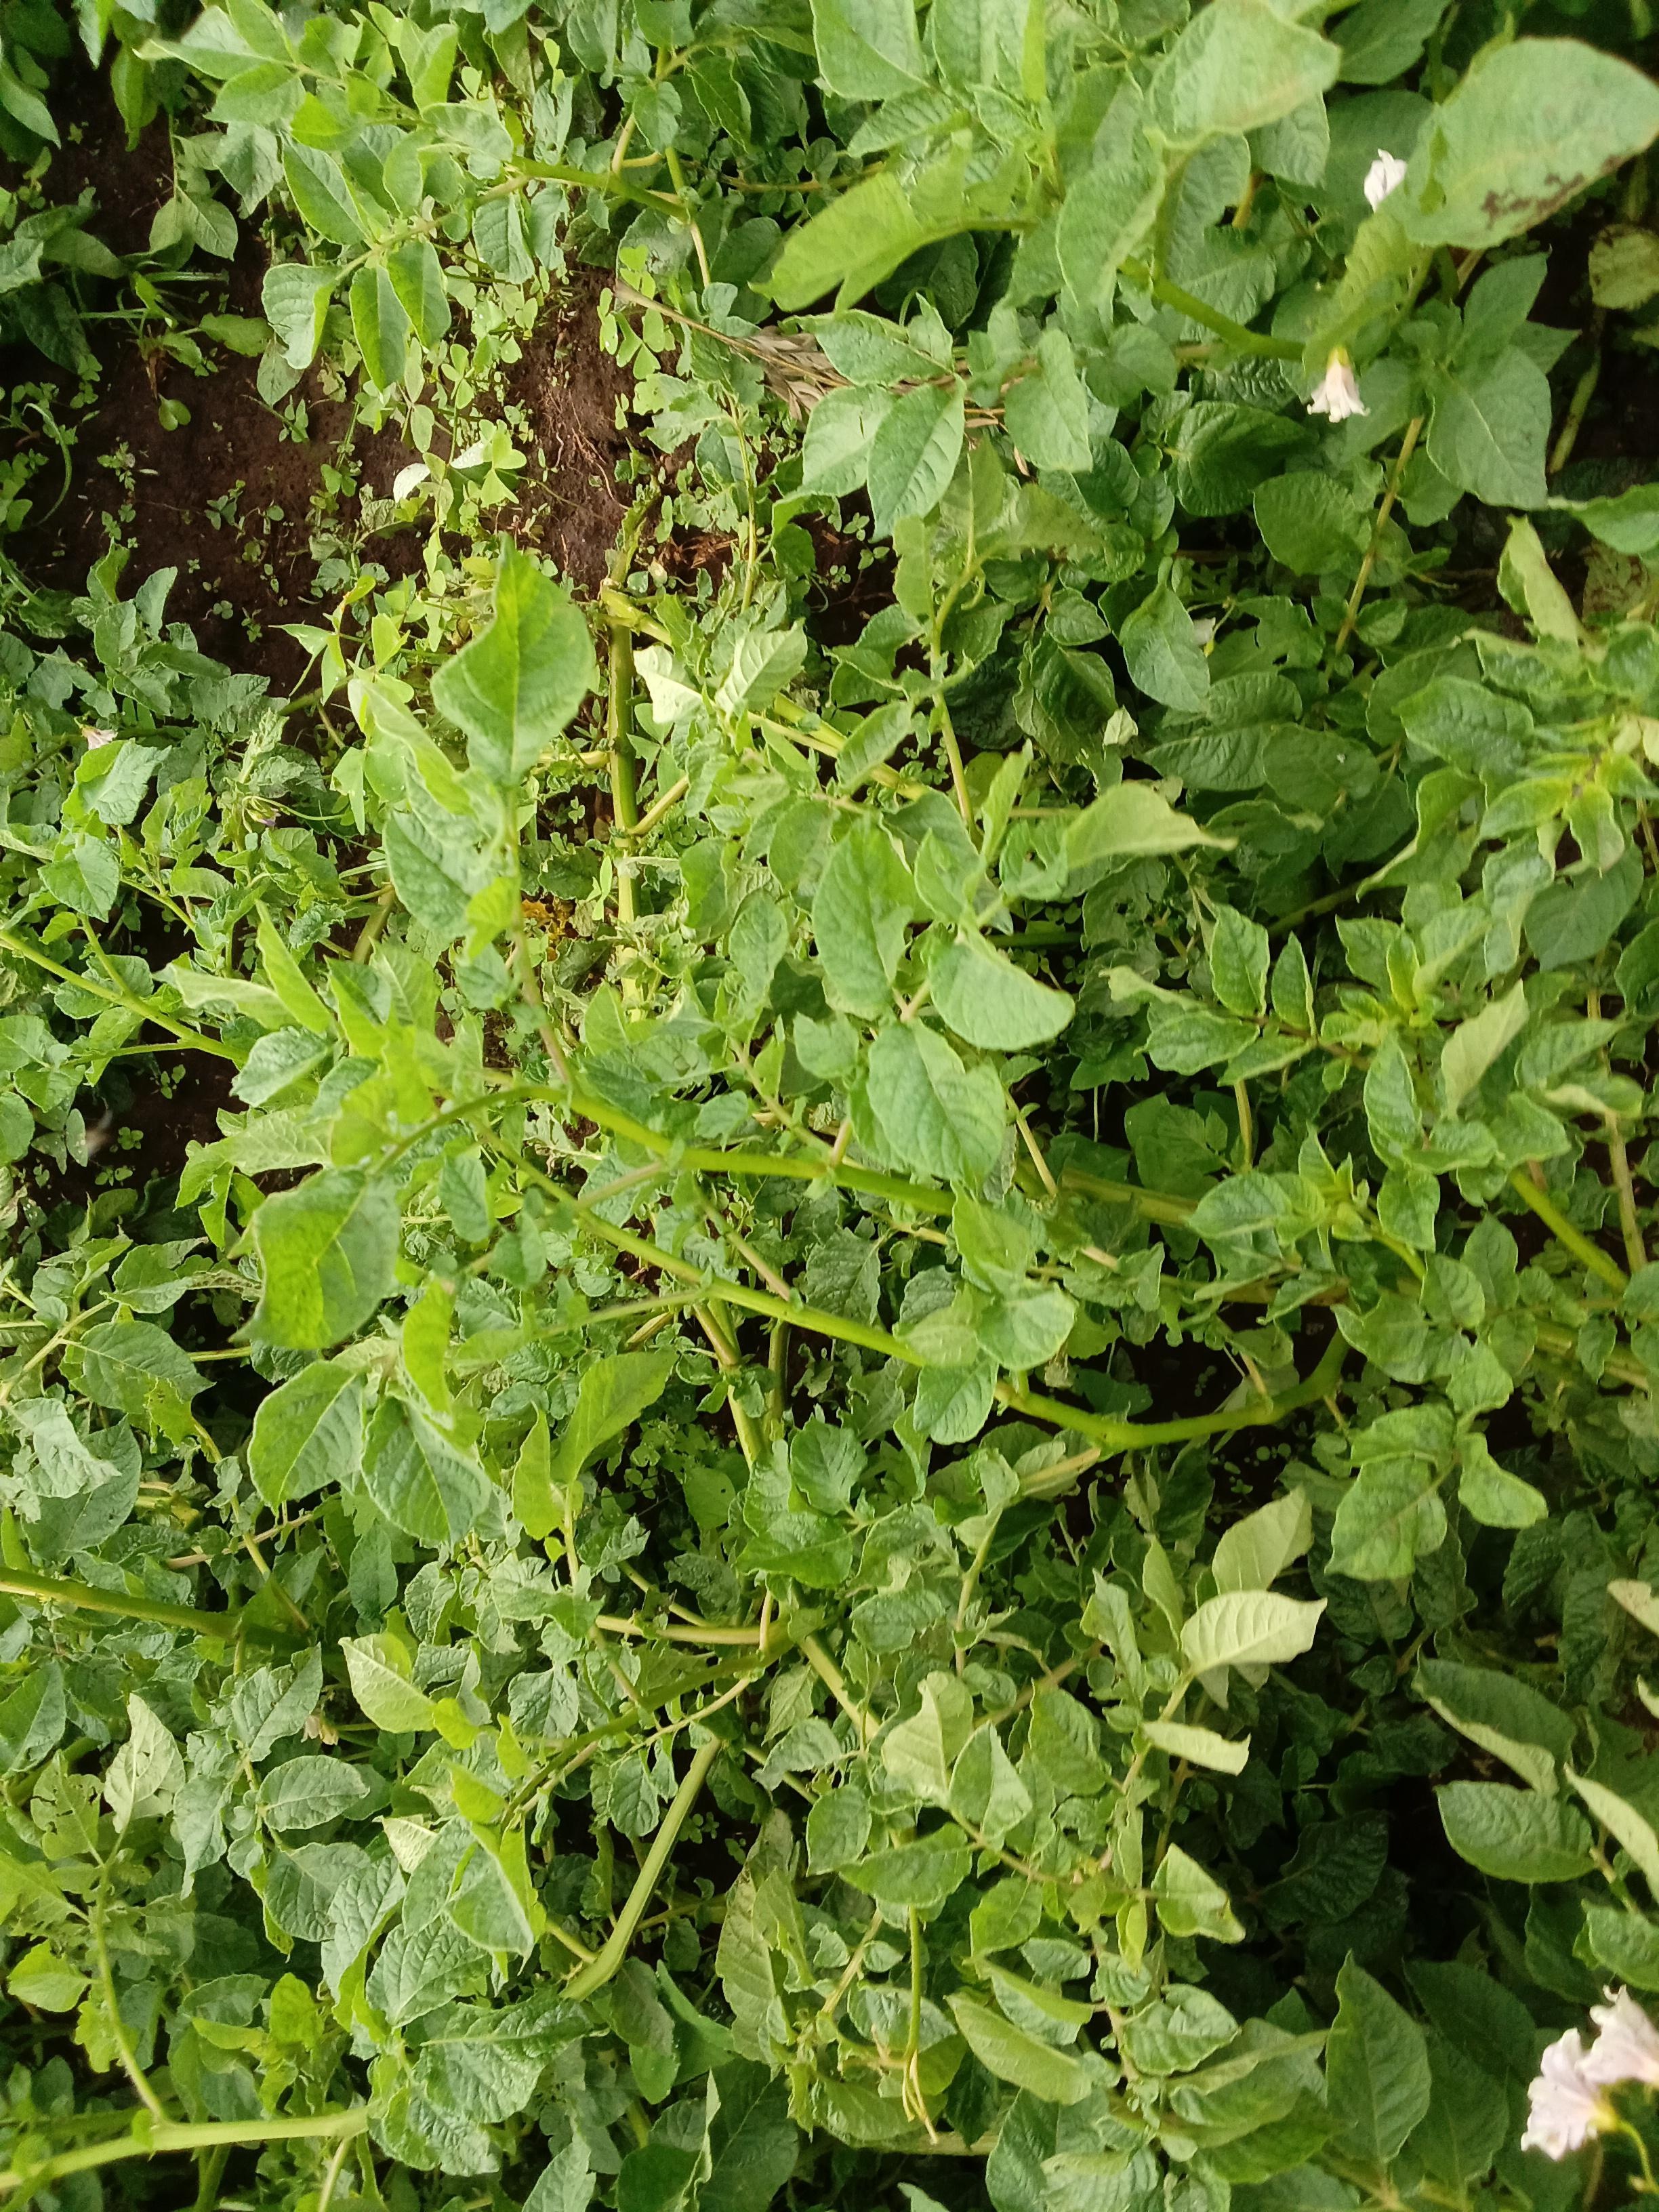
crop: potato
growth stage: flowering
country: Kenya
